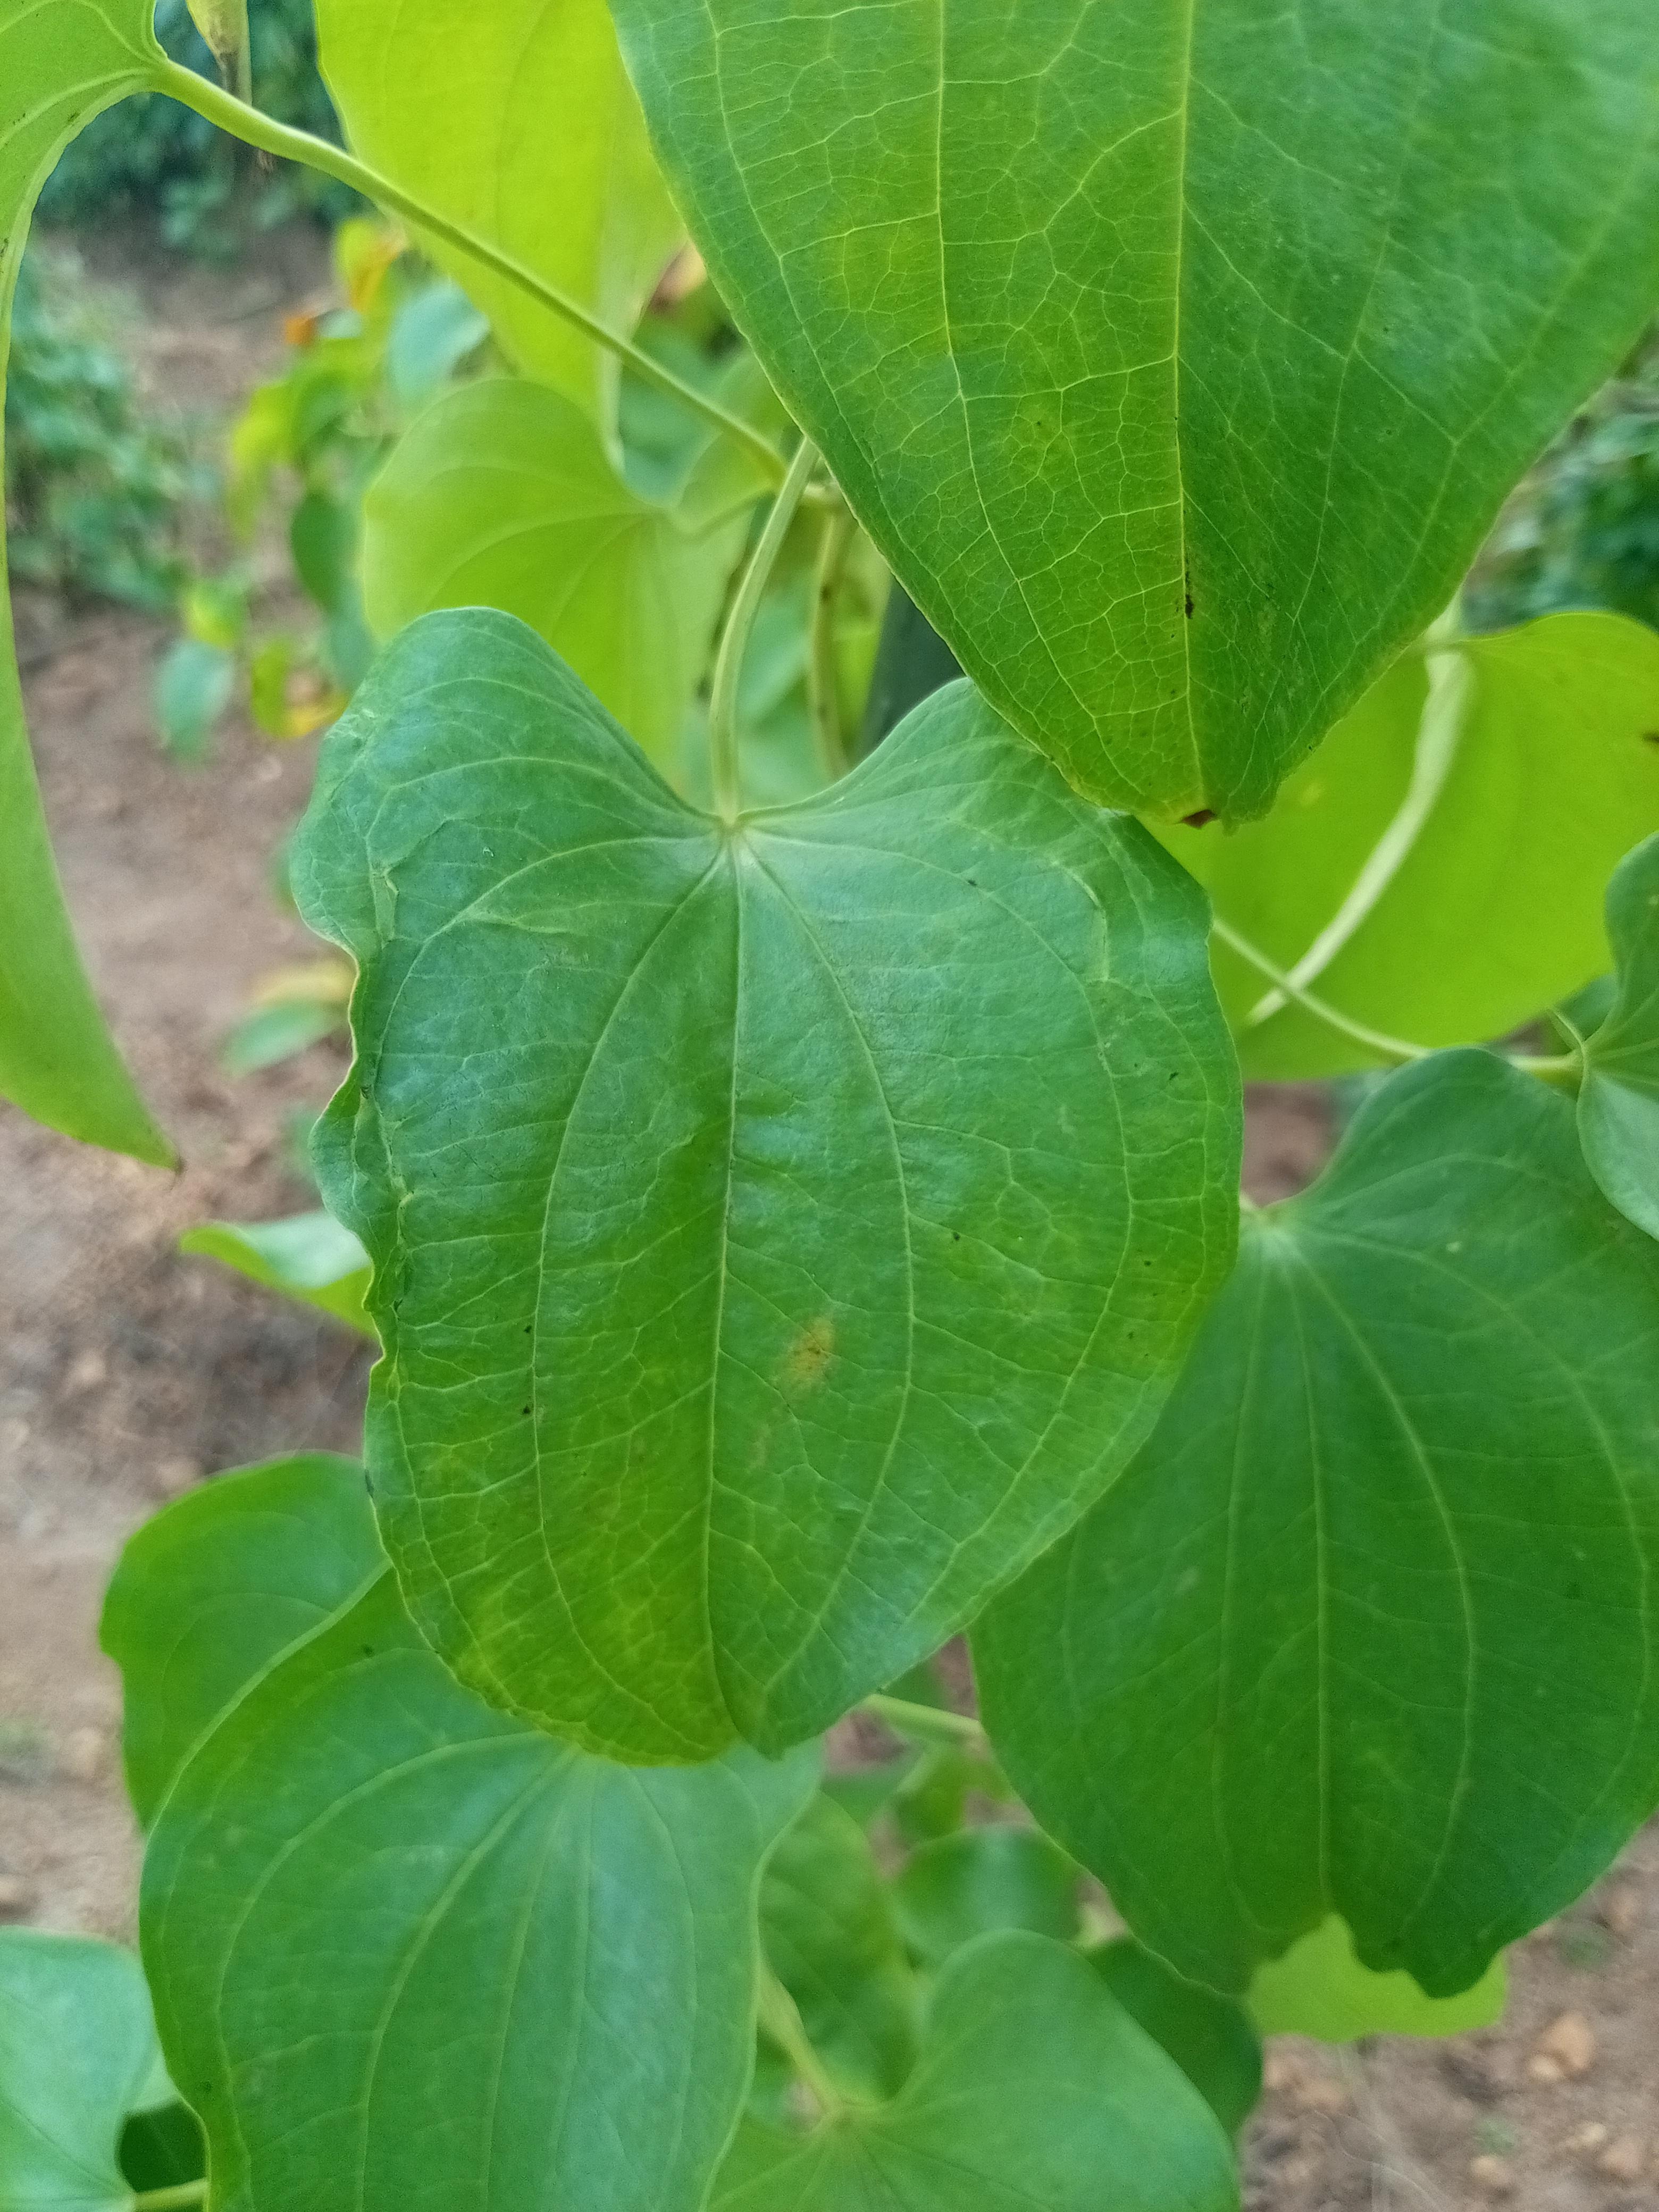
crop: yam
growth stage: maturity
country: Nigeria
